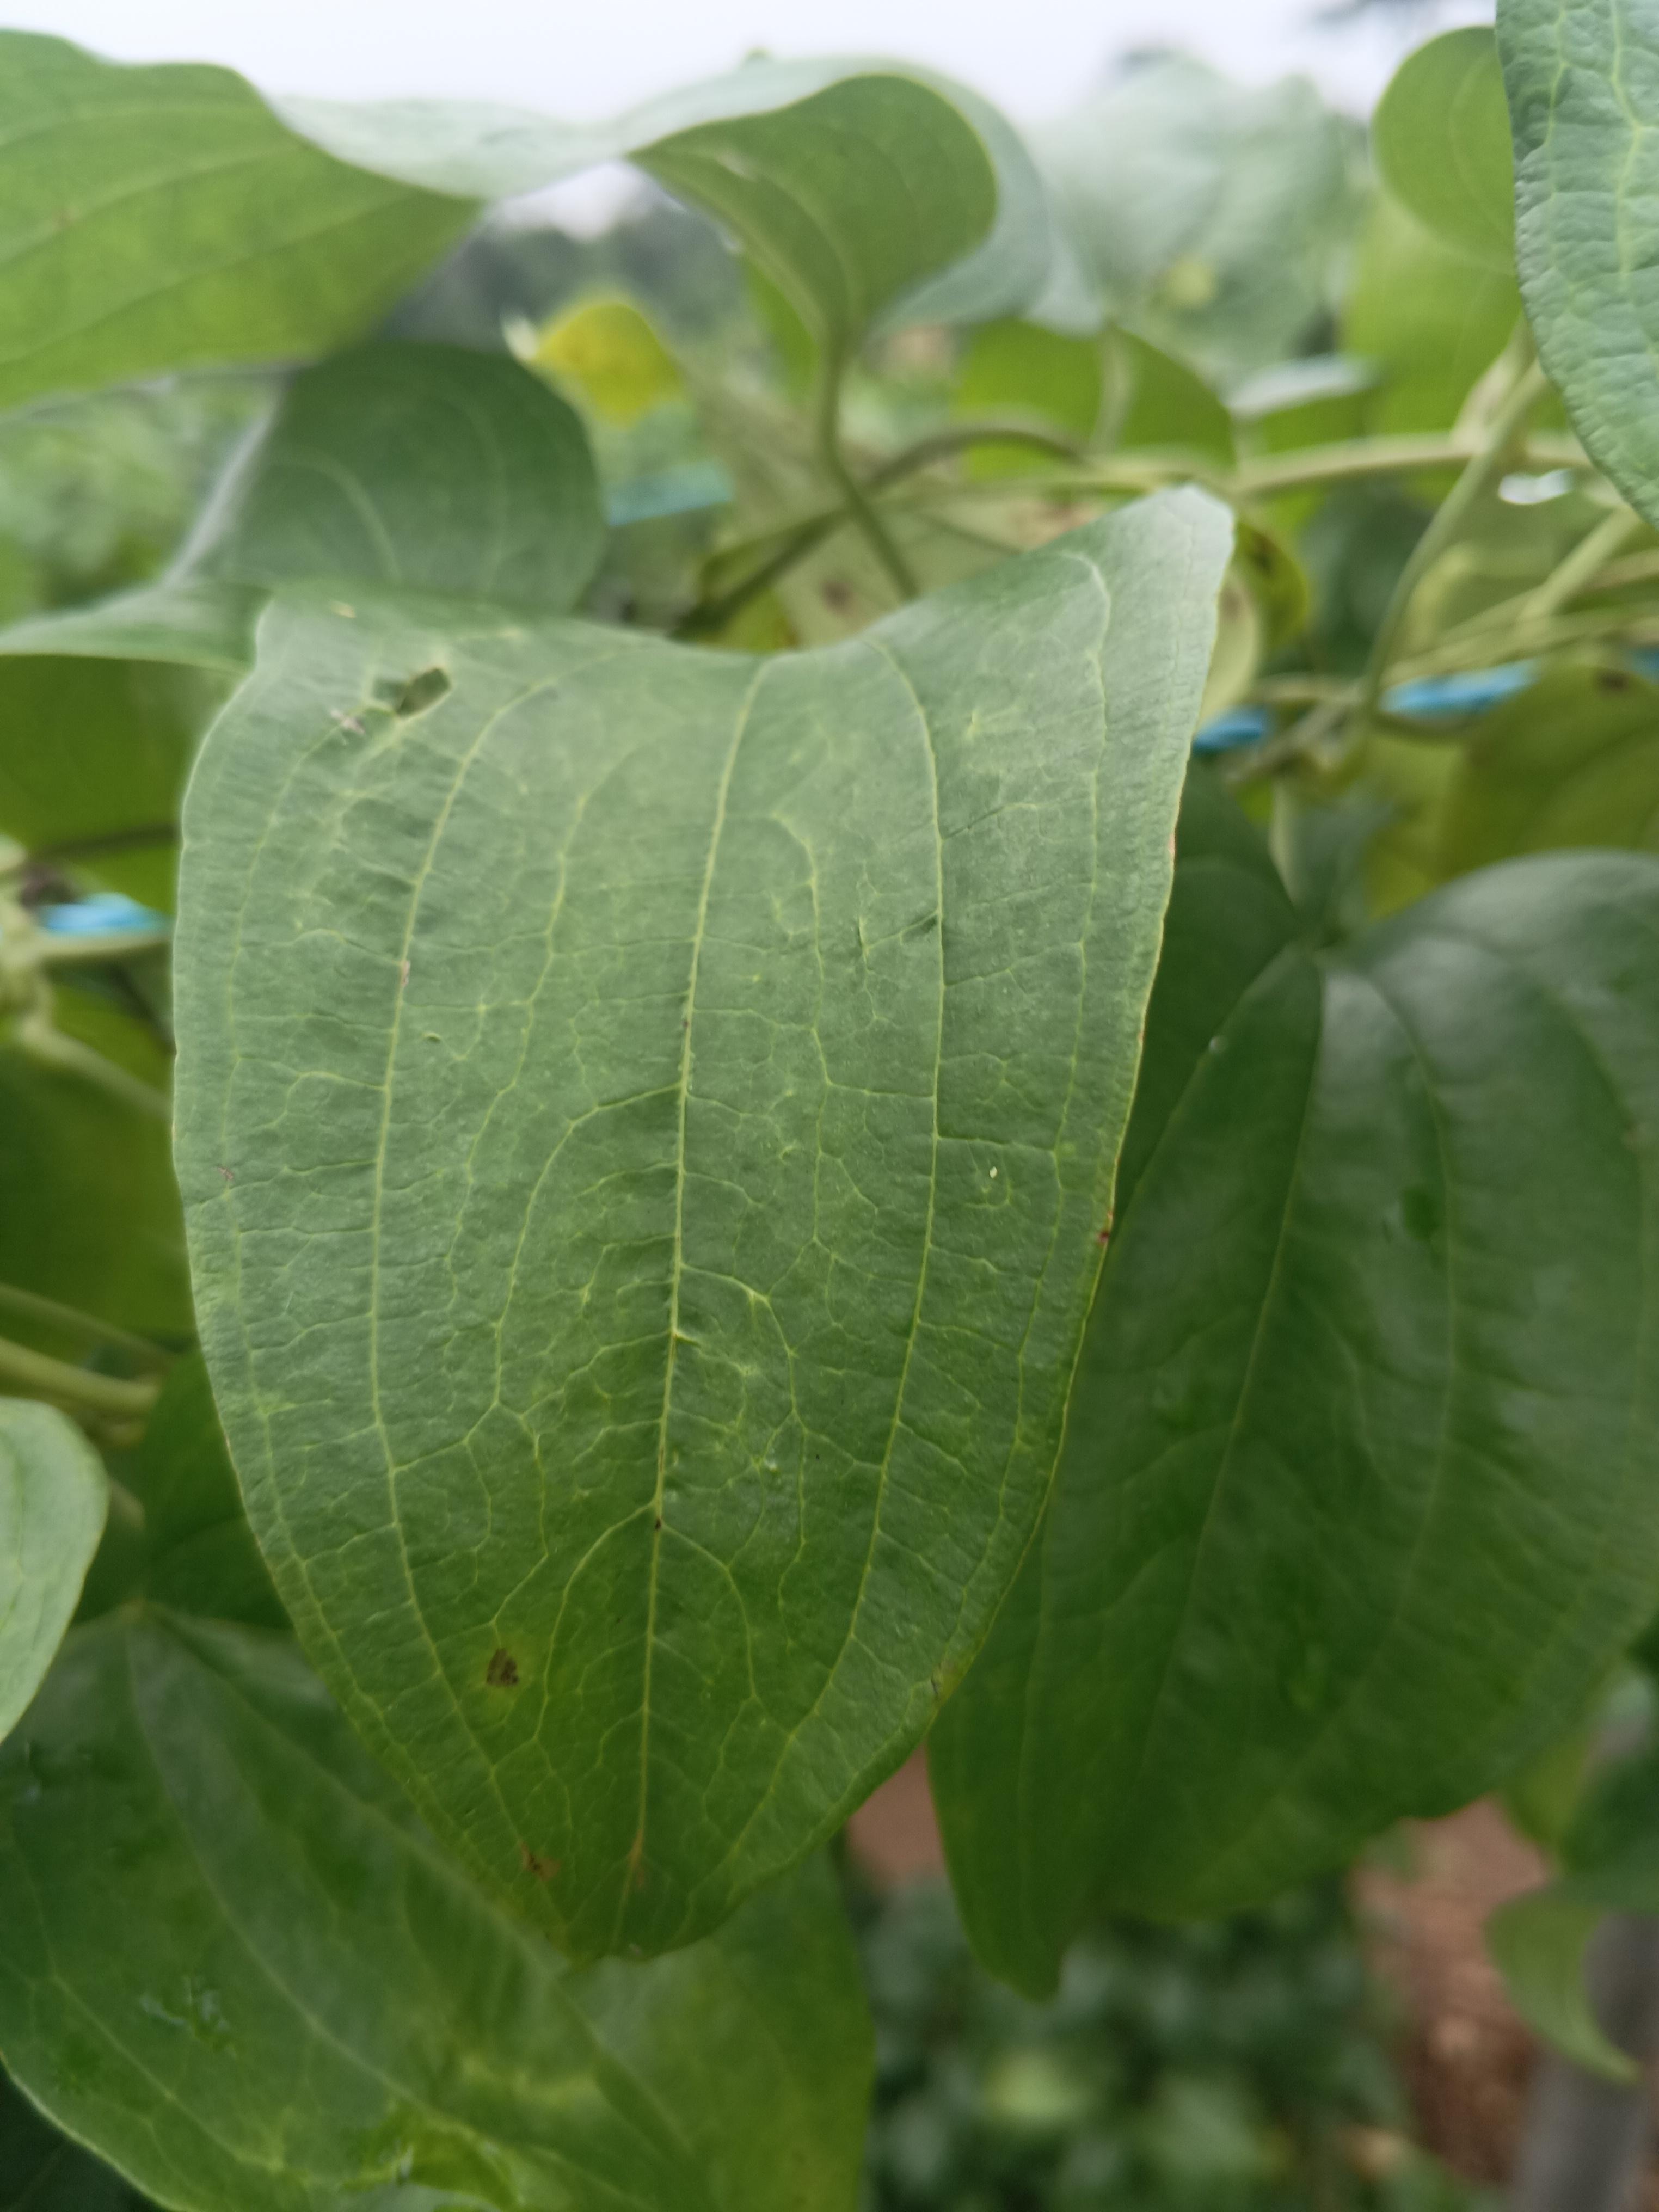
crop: yam
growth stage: vegetative
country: Nigeria
